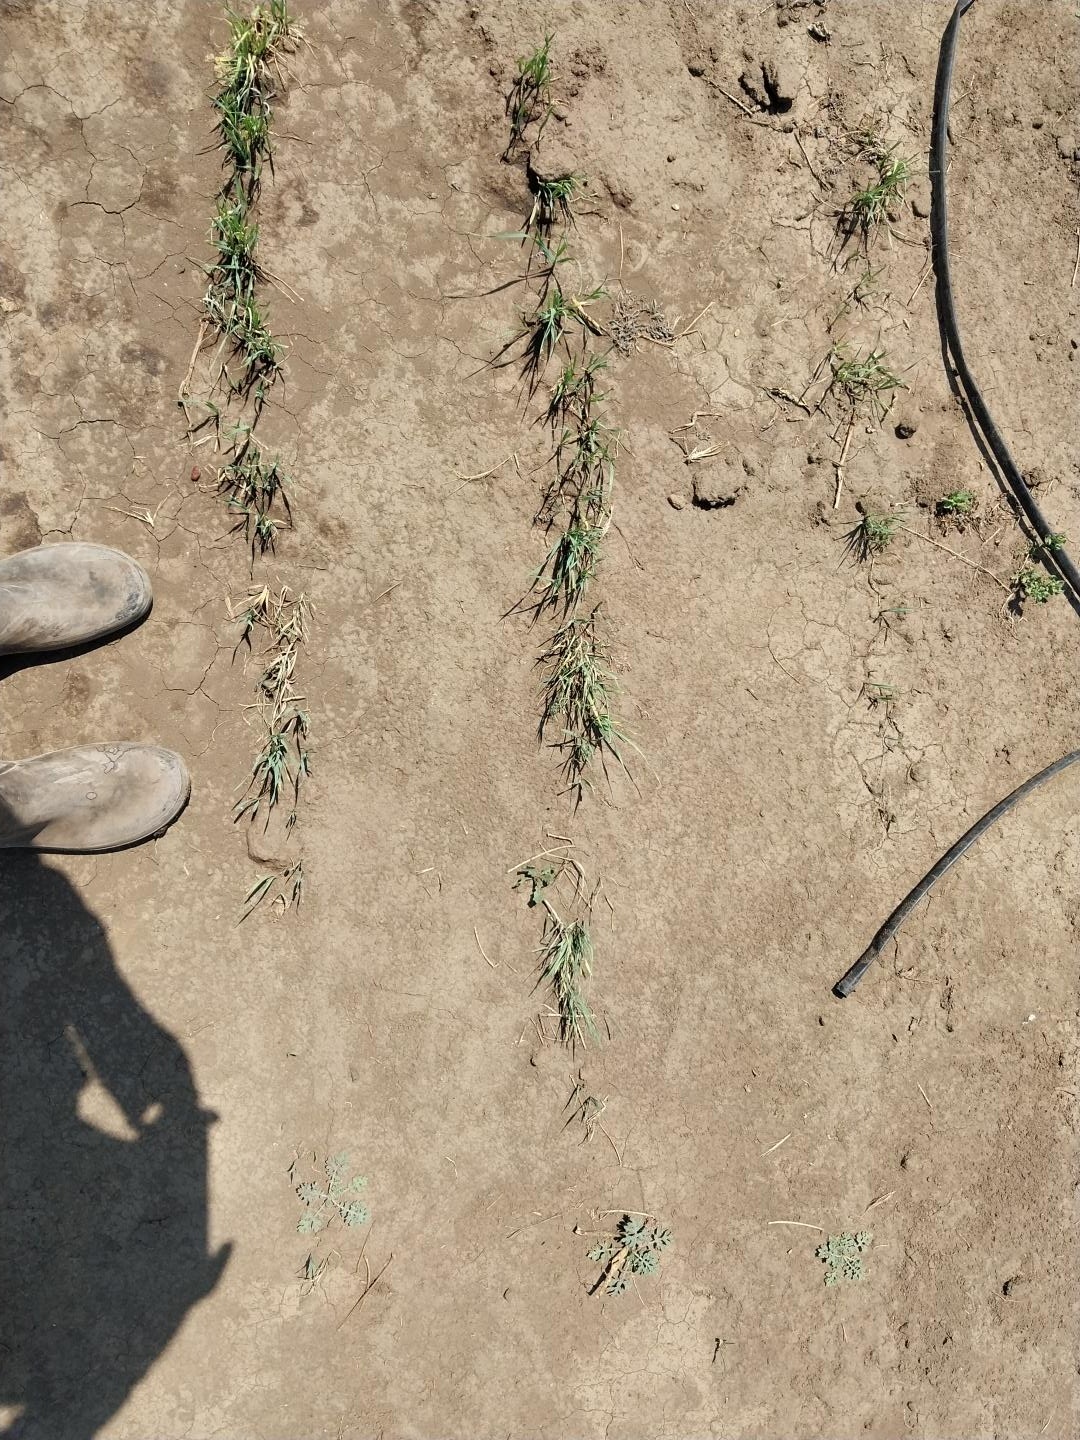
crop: wheat
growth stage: vegetative
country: Tanzania
